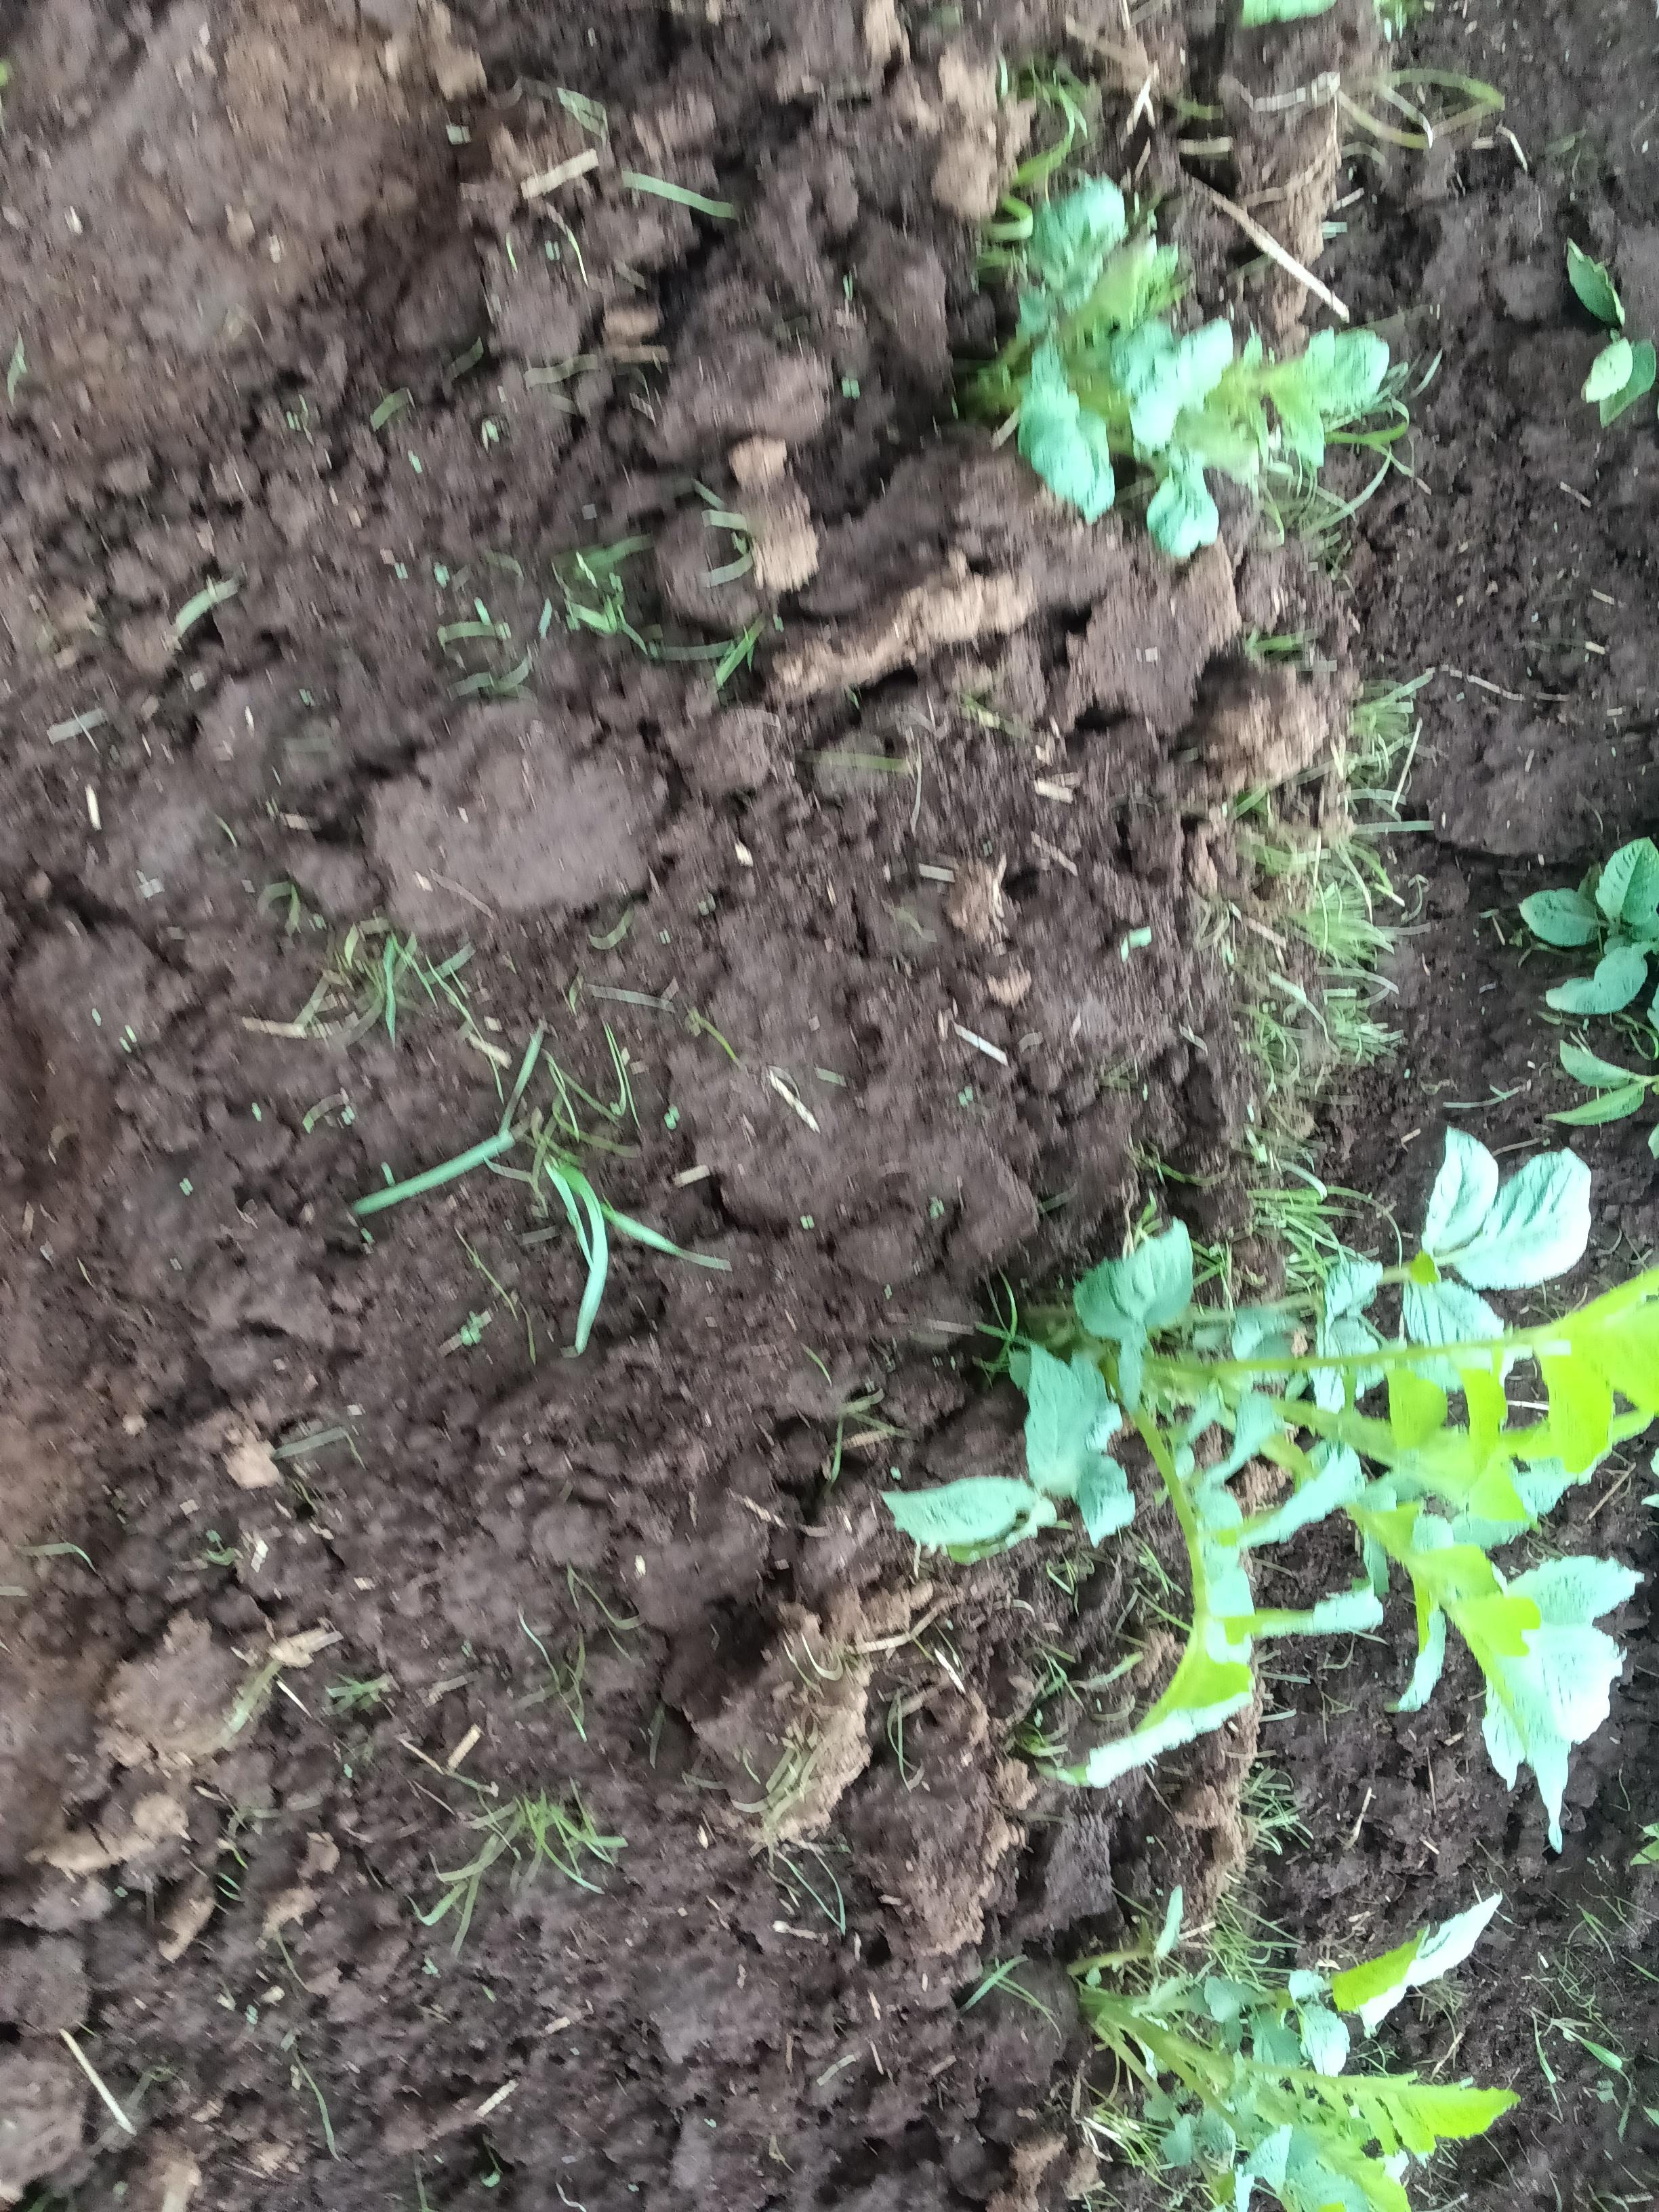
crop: potato
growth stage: vegetative
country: Kenya
